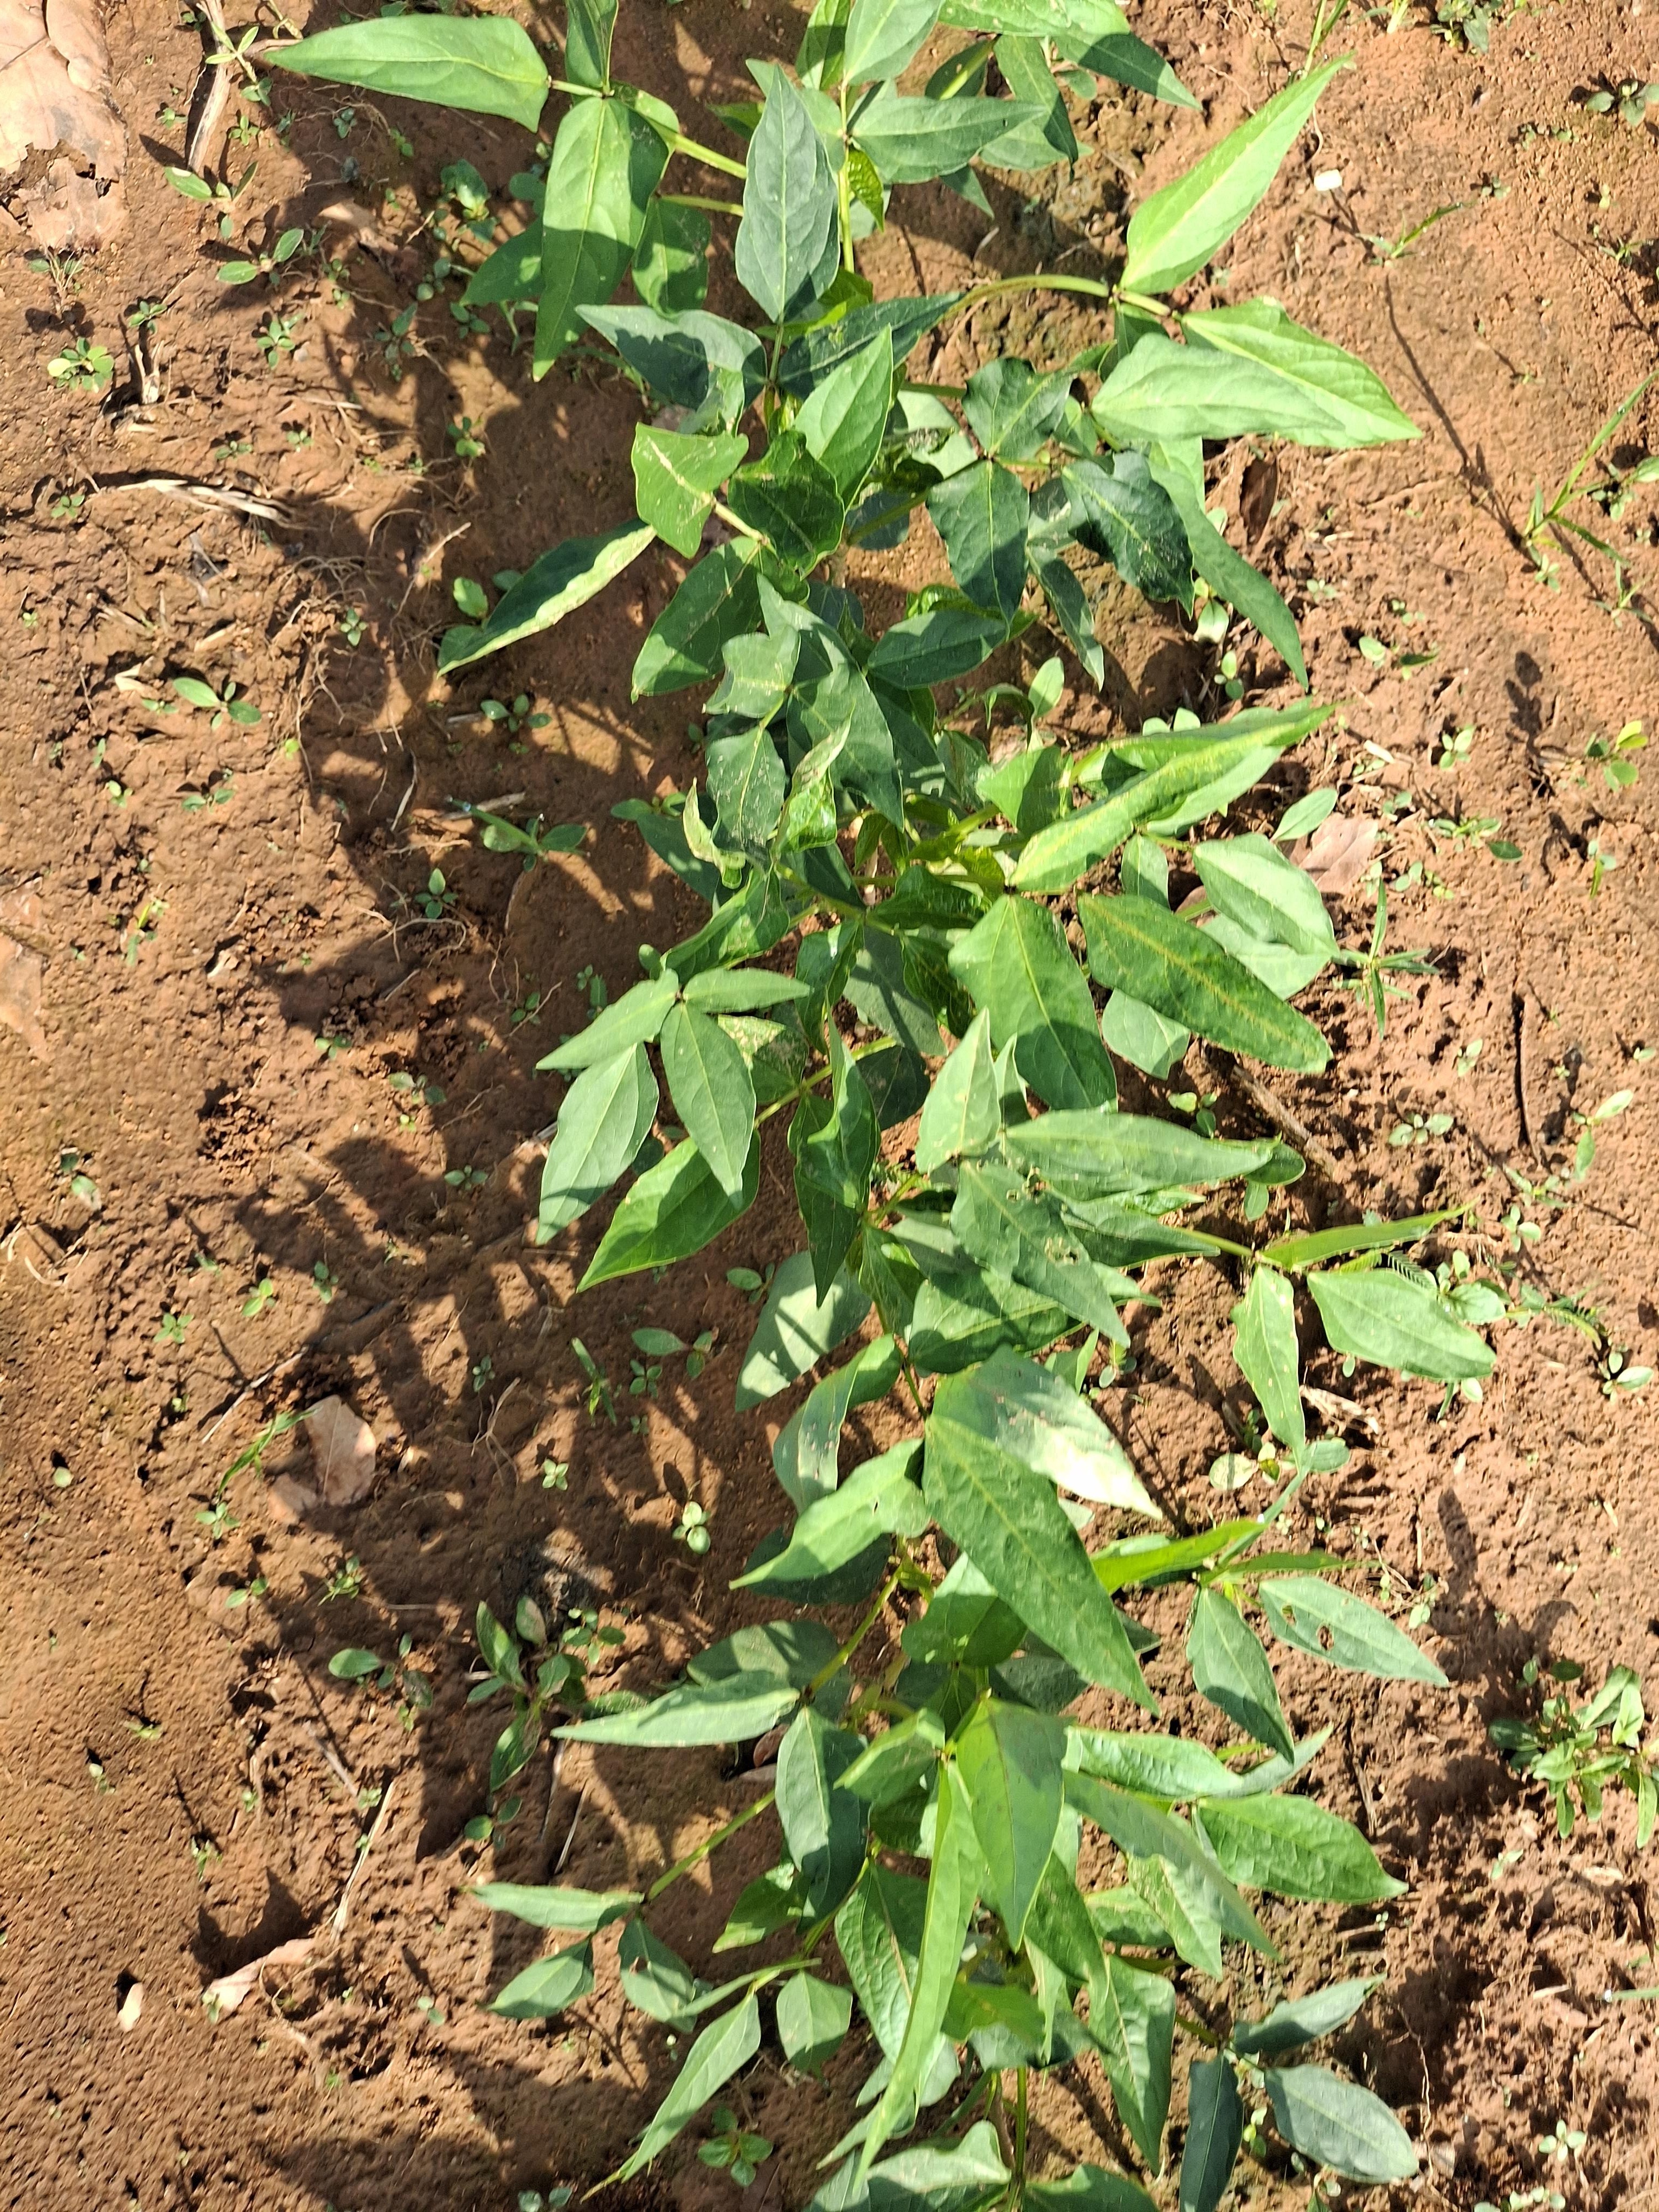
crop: cowpea
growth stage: sprouting emergence
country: Nigeria
